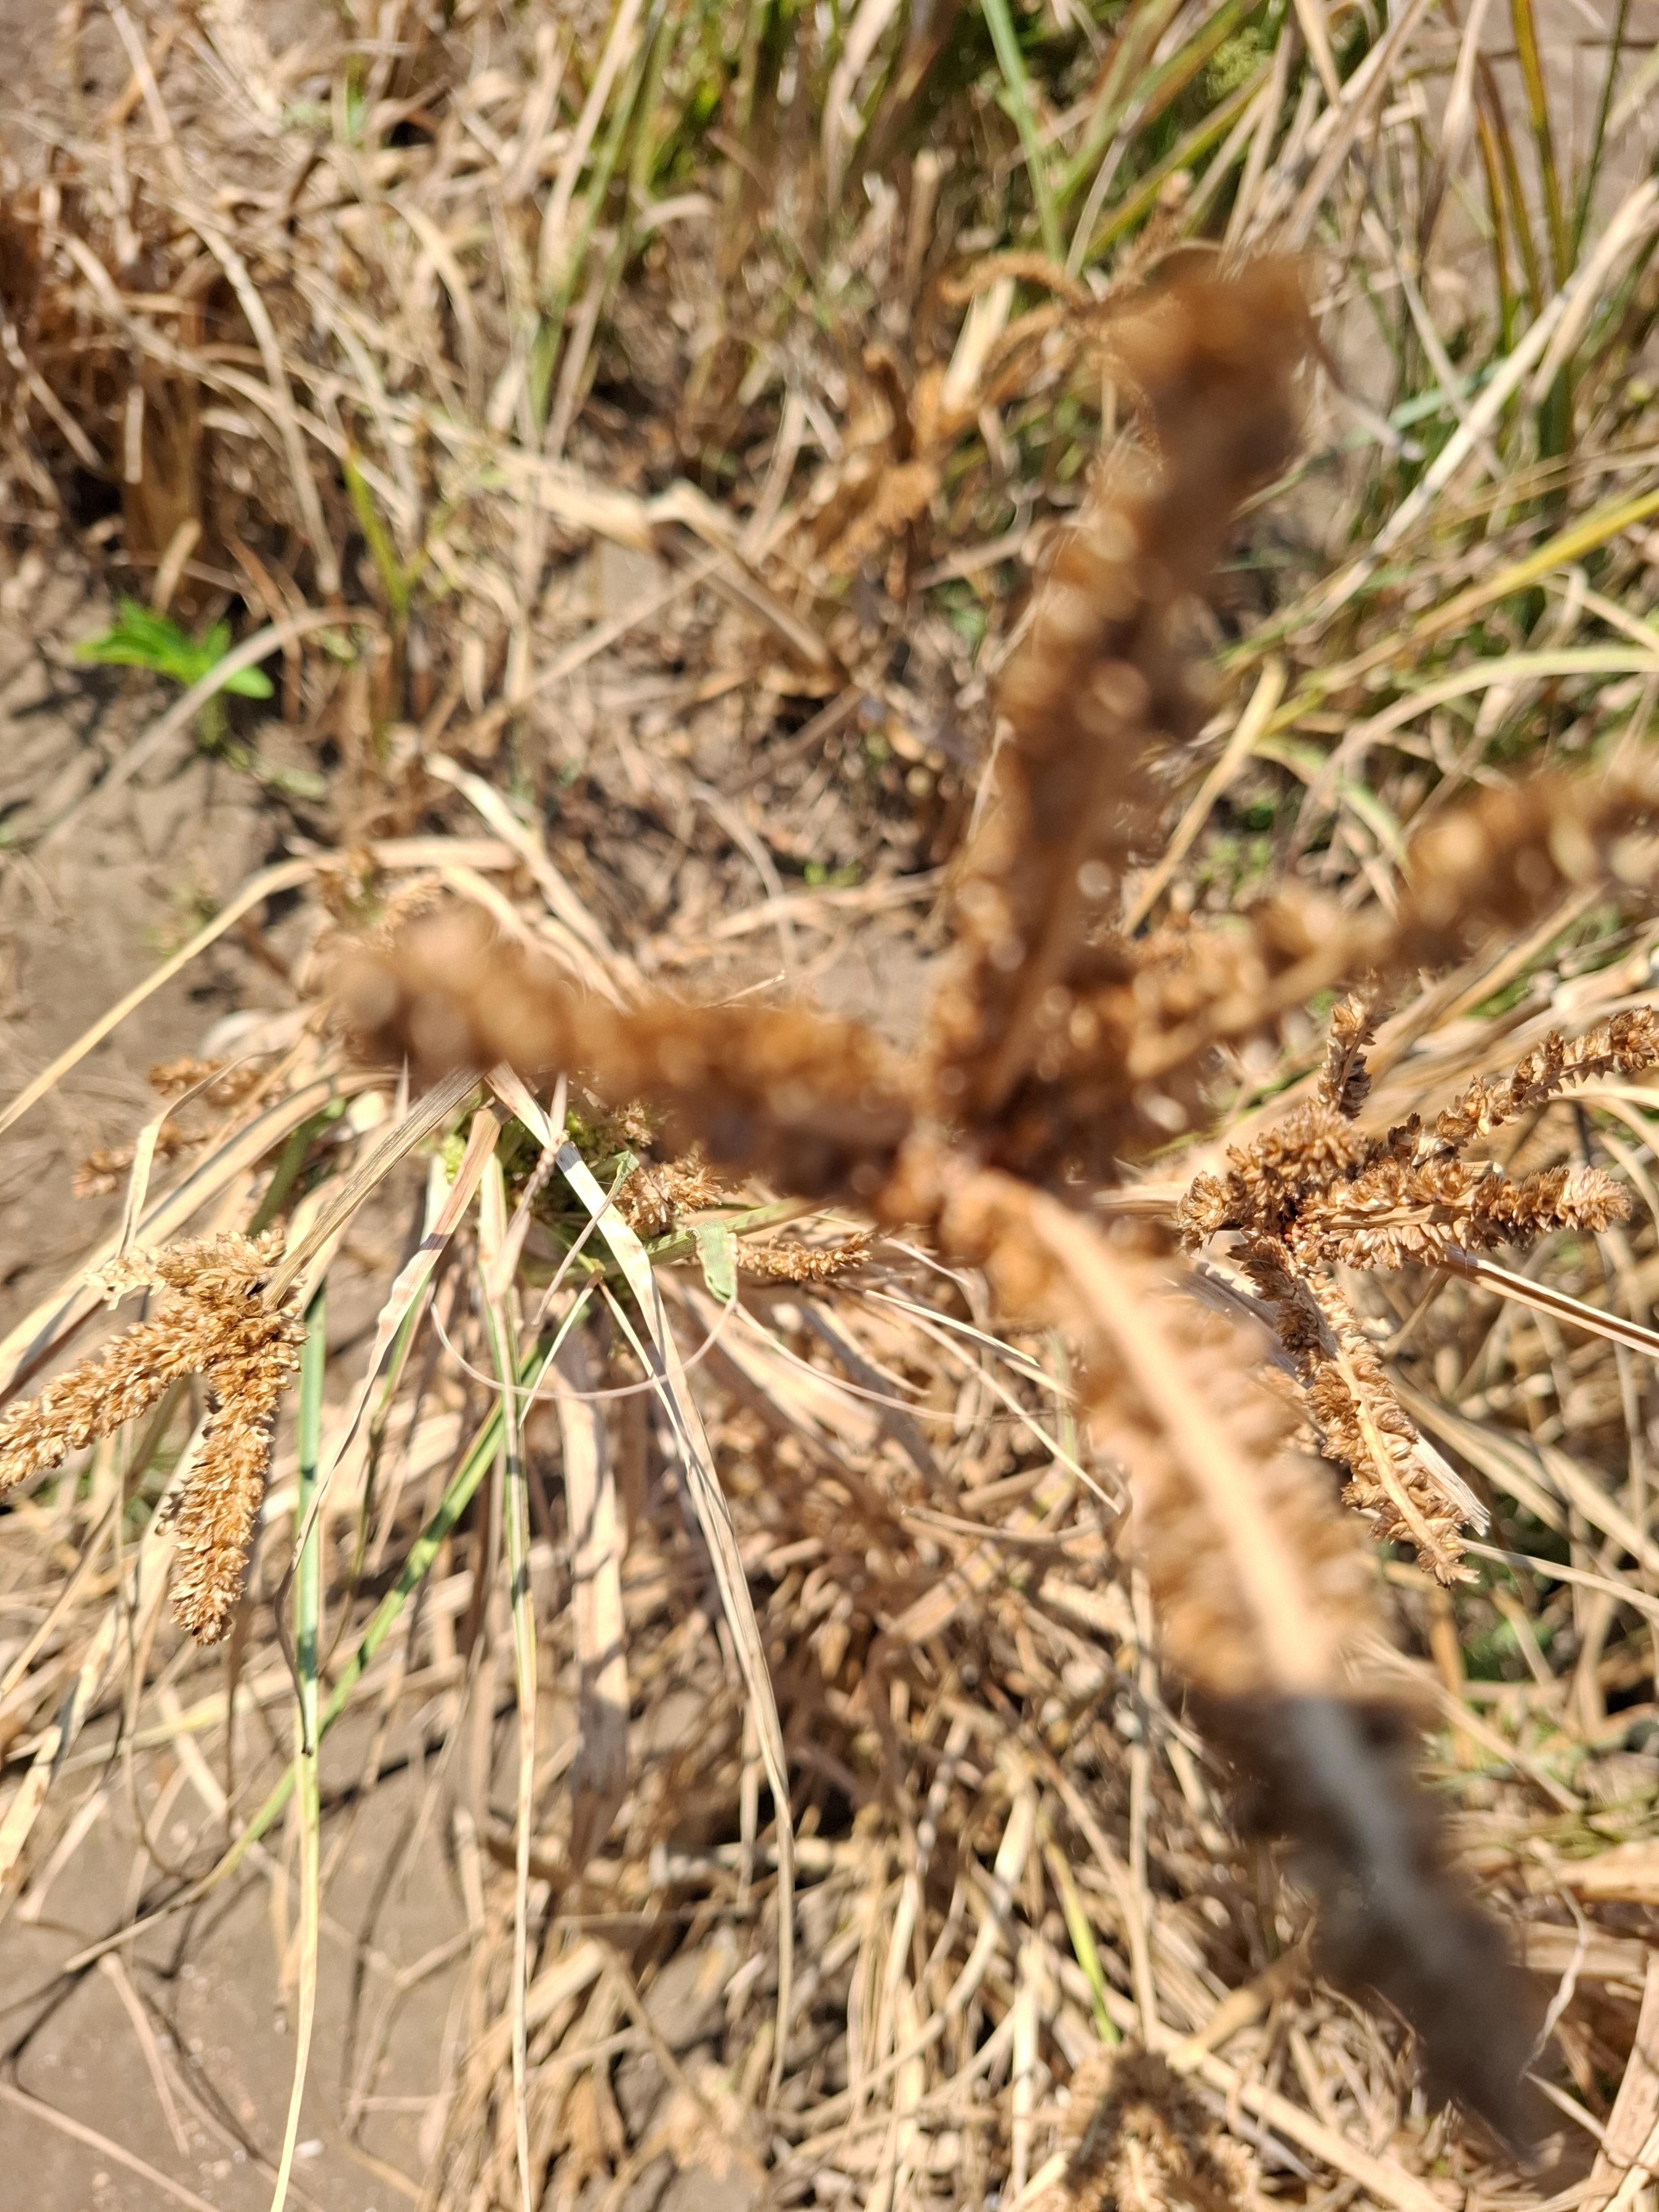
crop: finger millet
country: Tanzania
